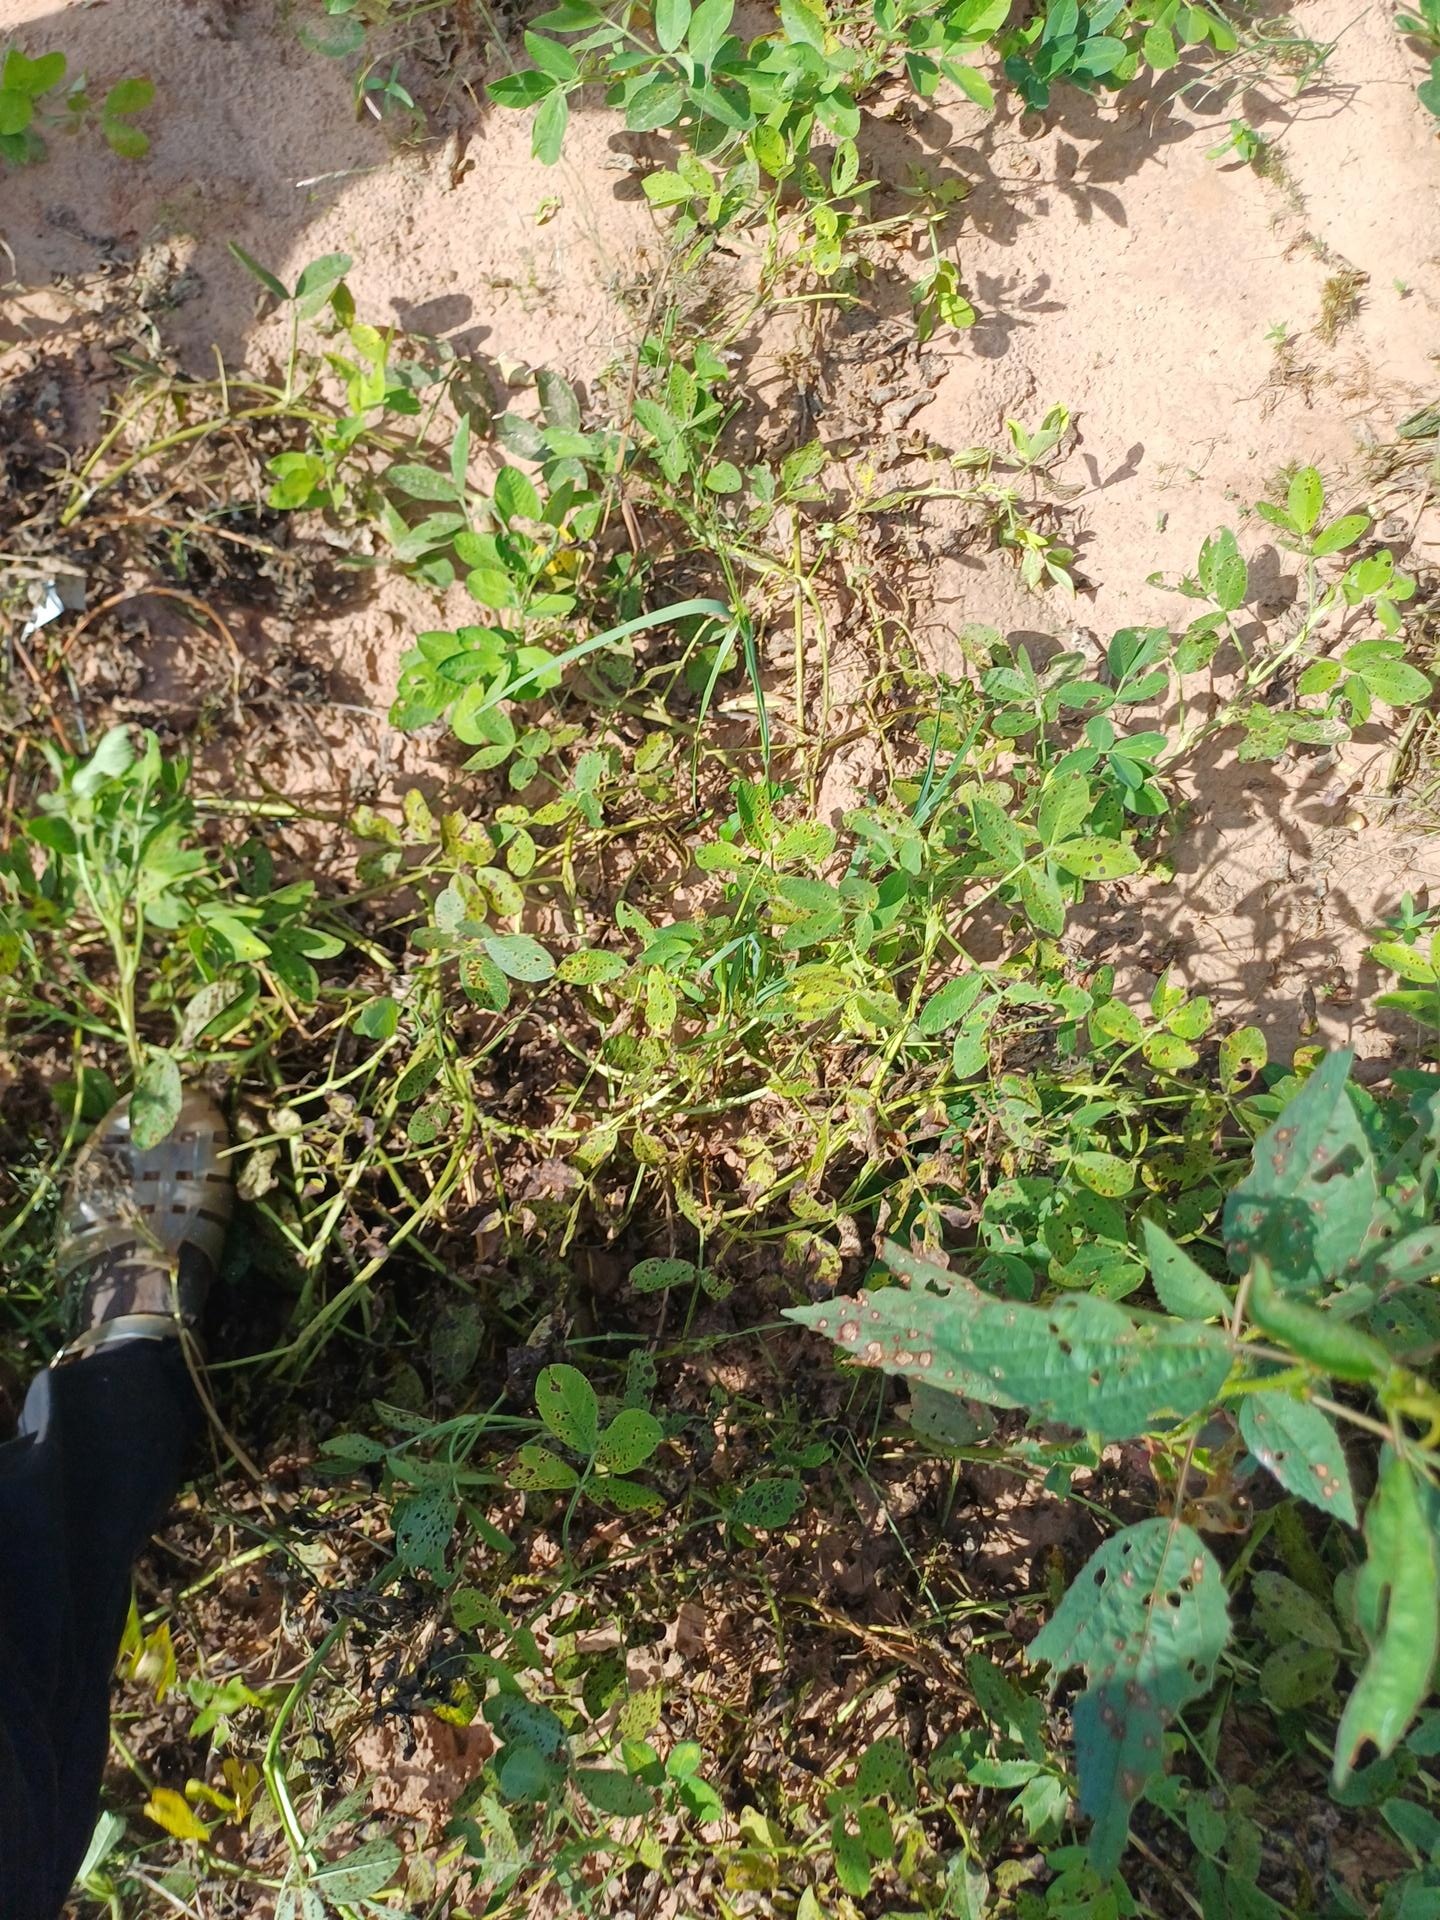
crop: groundnut
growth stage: flowering
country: Senegal
